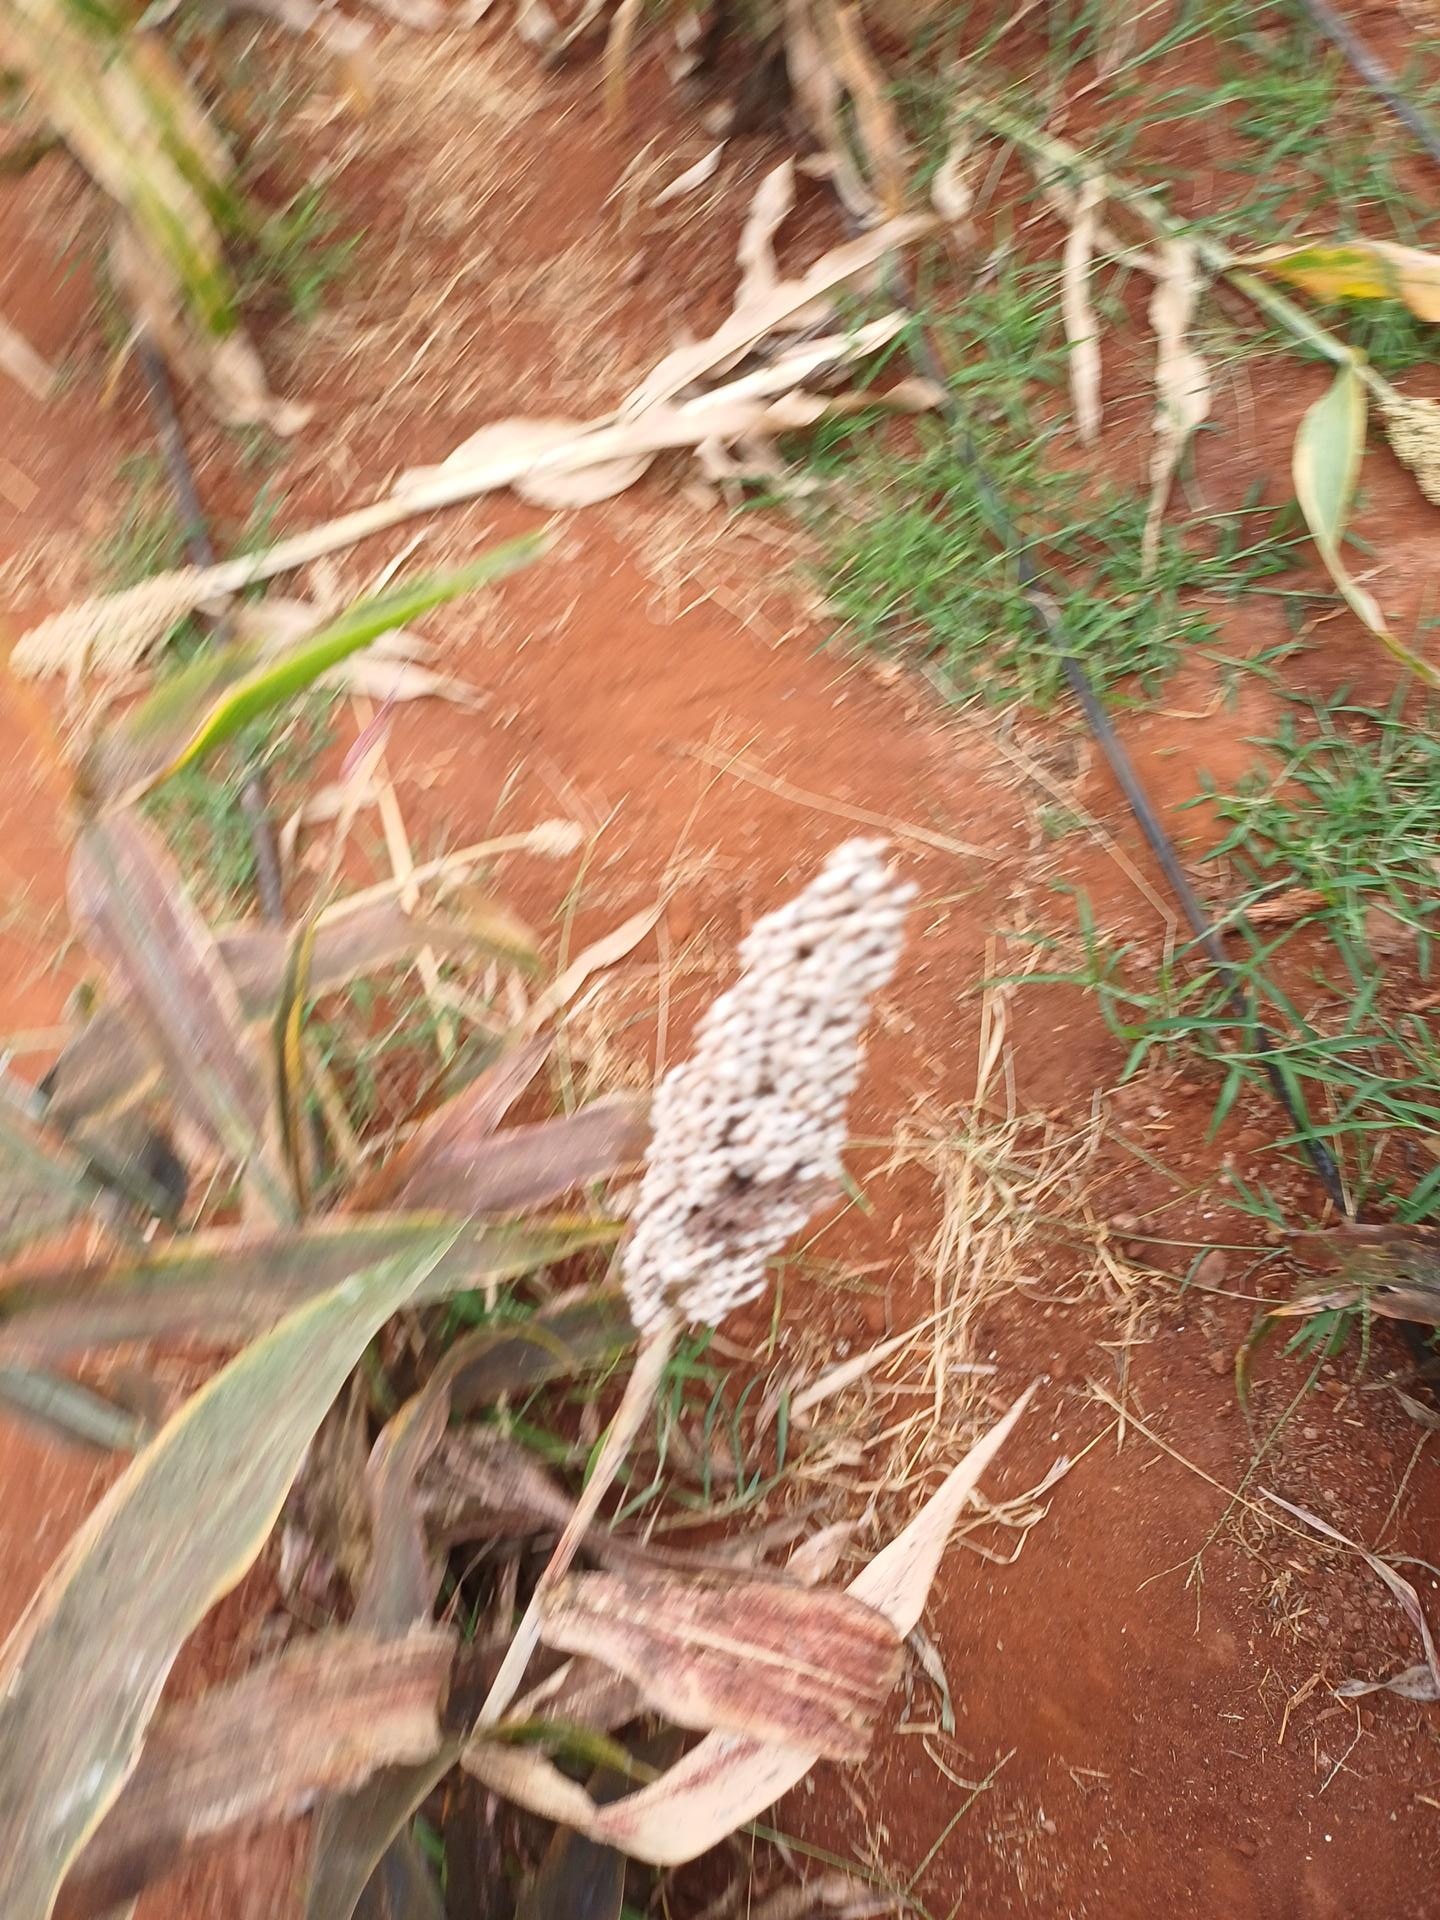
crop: sorghum
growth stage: maturity
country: Kenya
